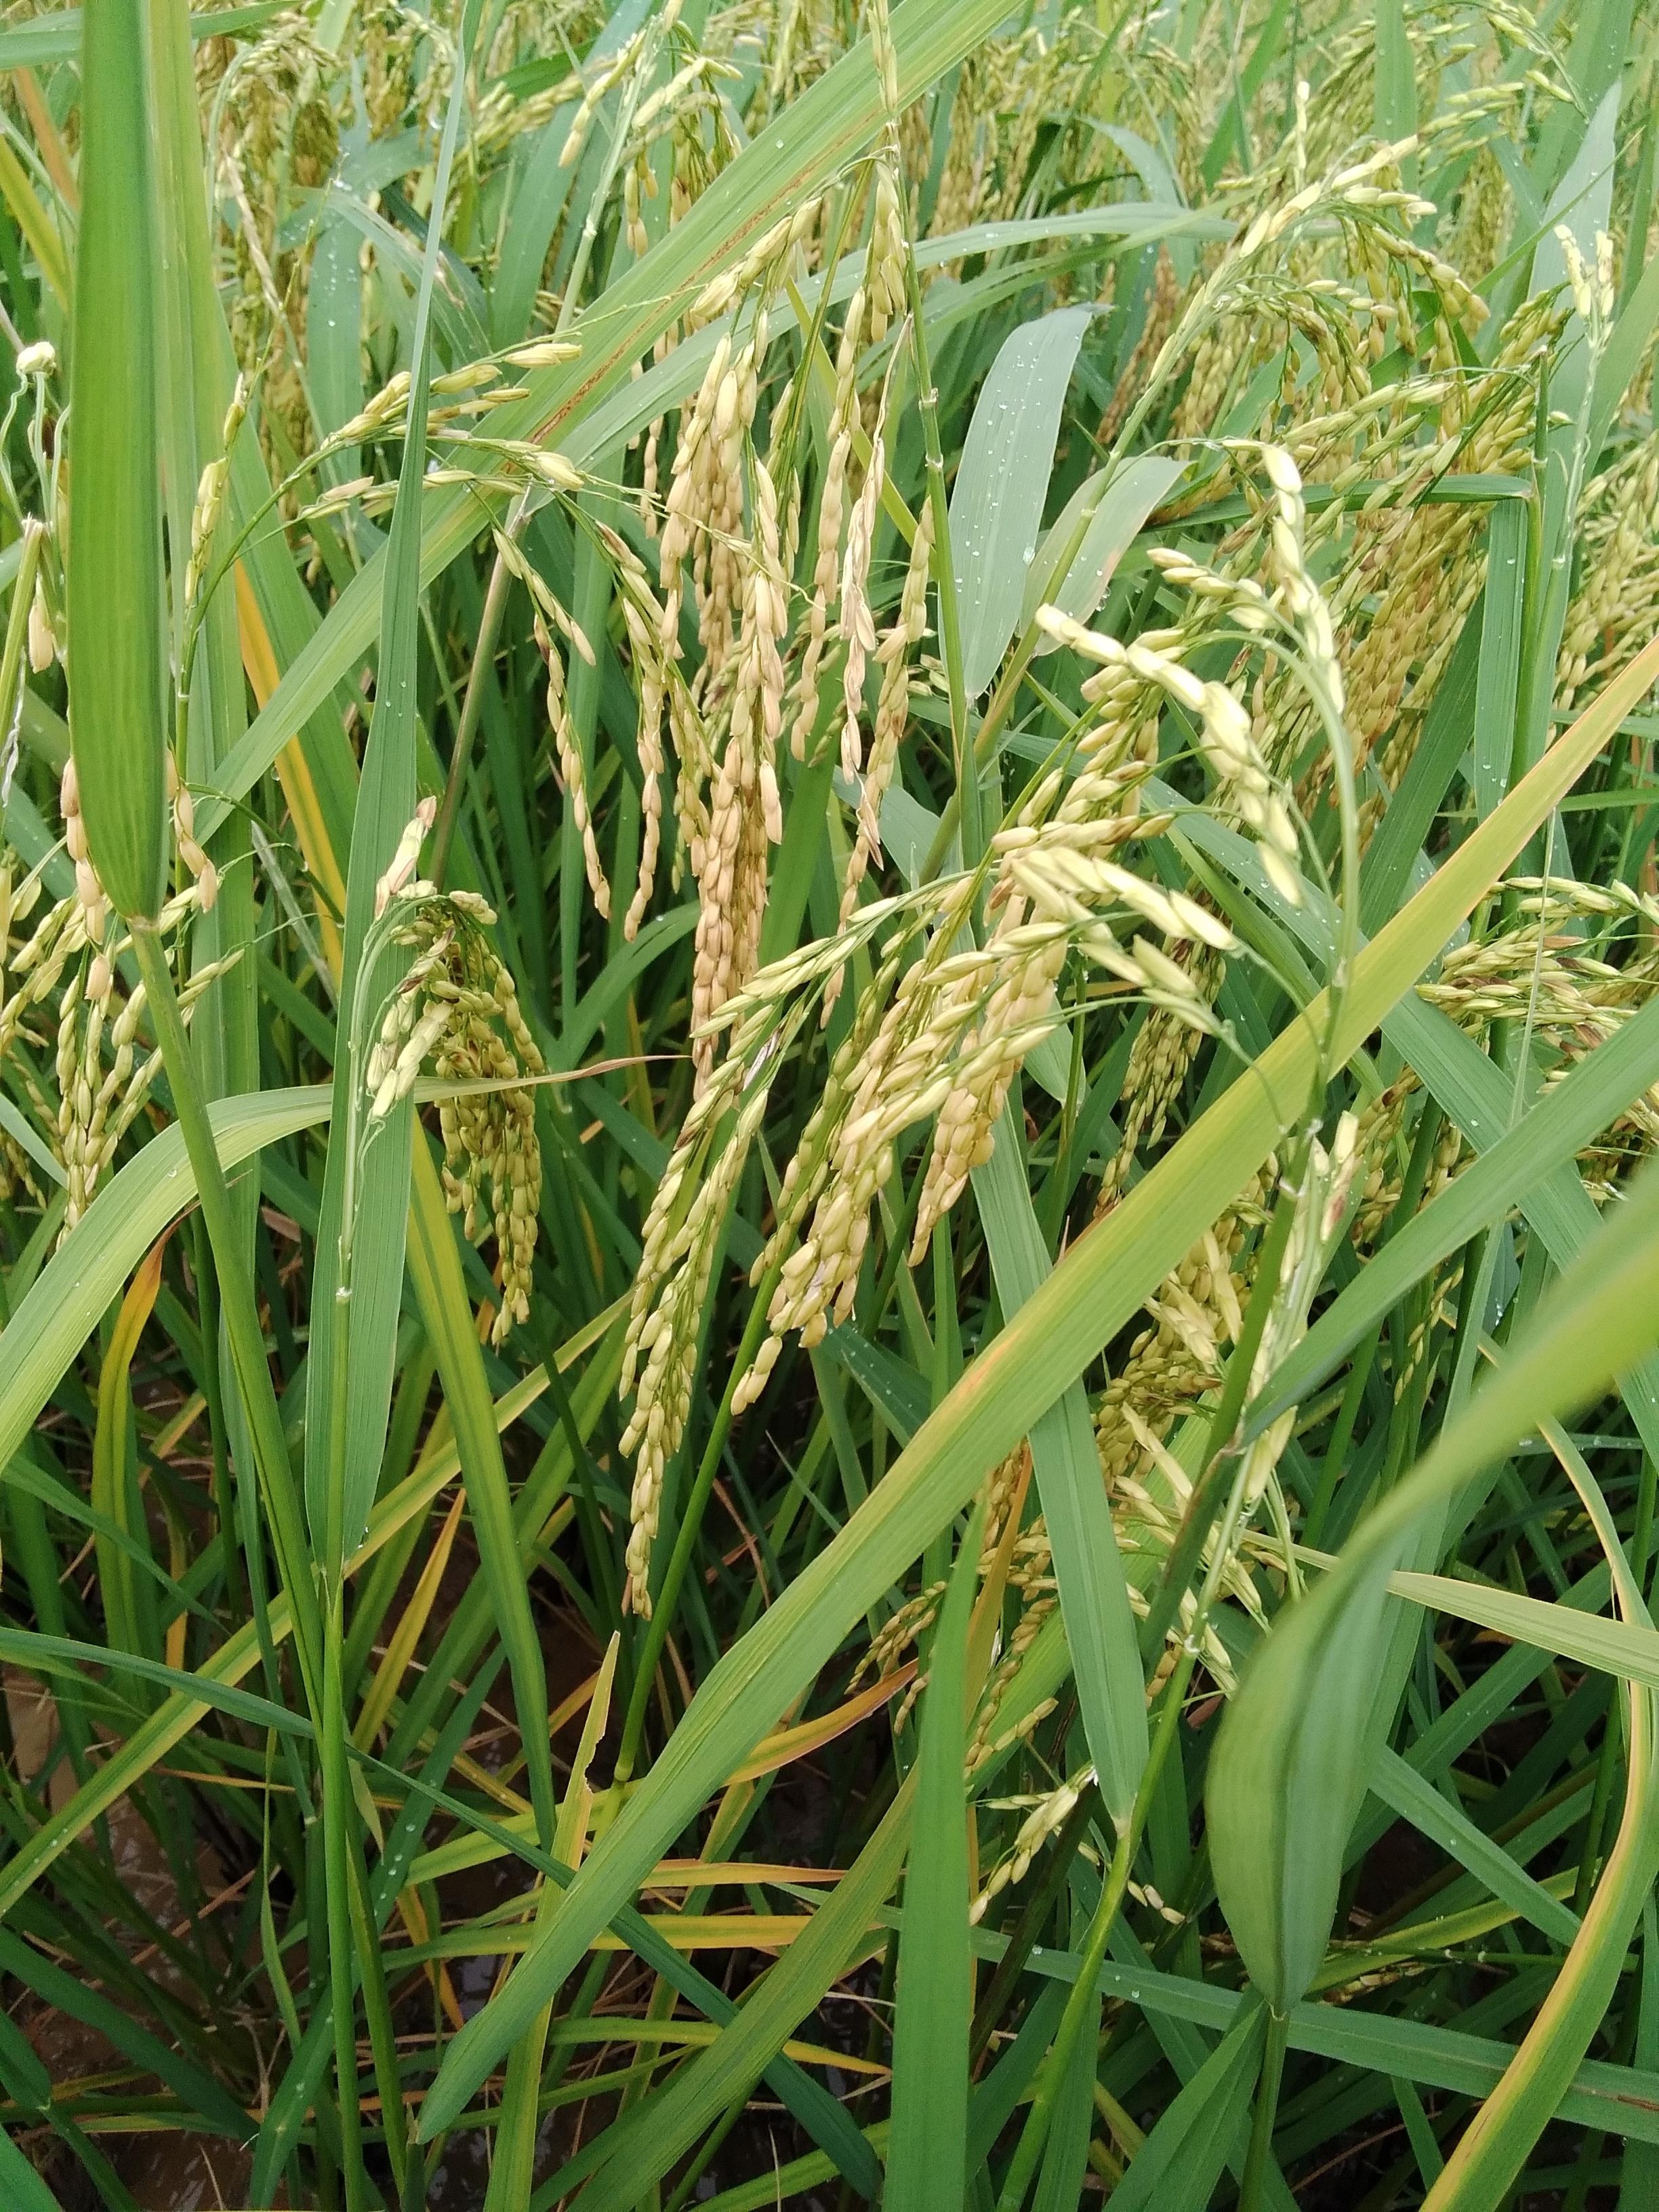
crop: rice
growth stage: ripening
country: Nigeria
